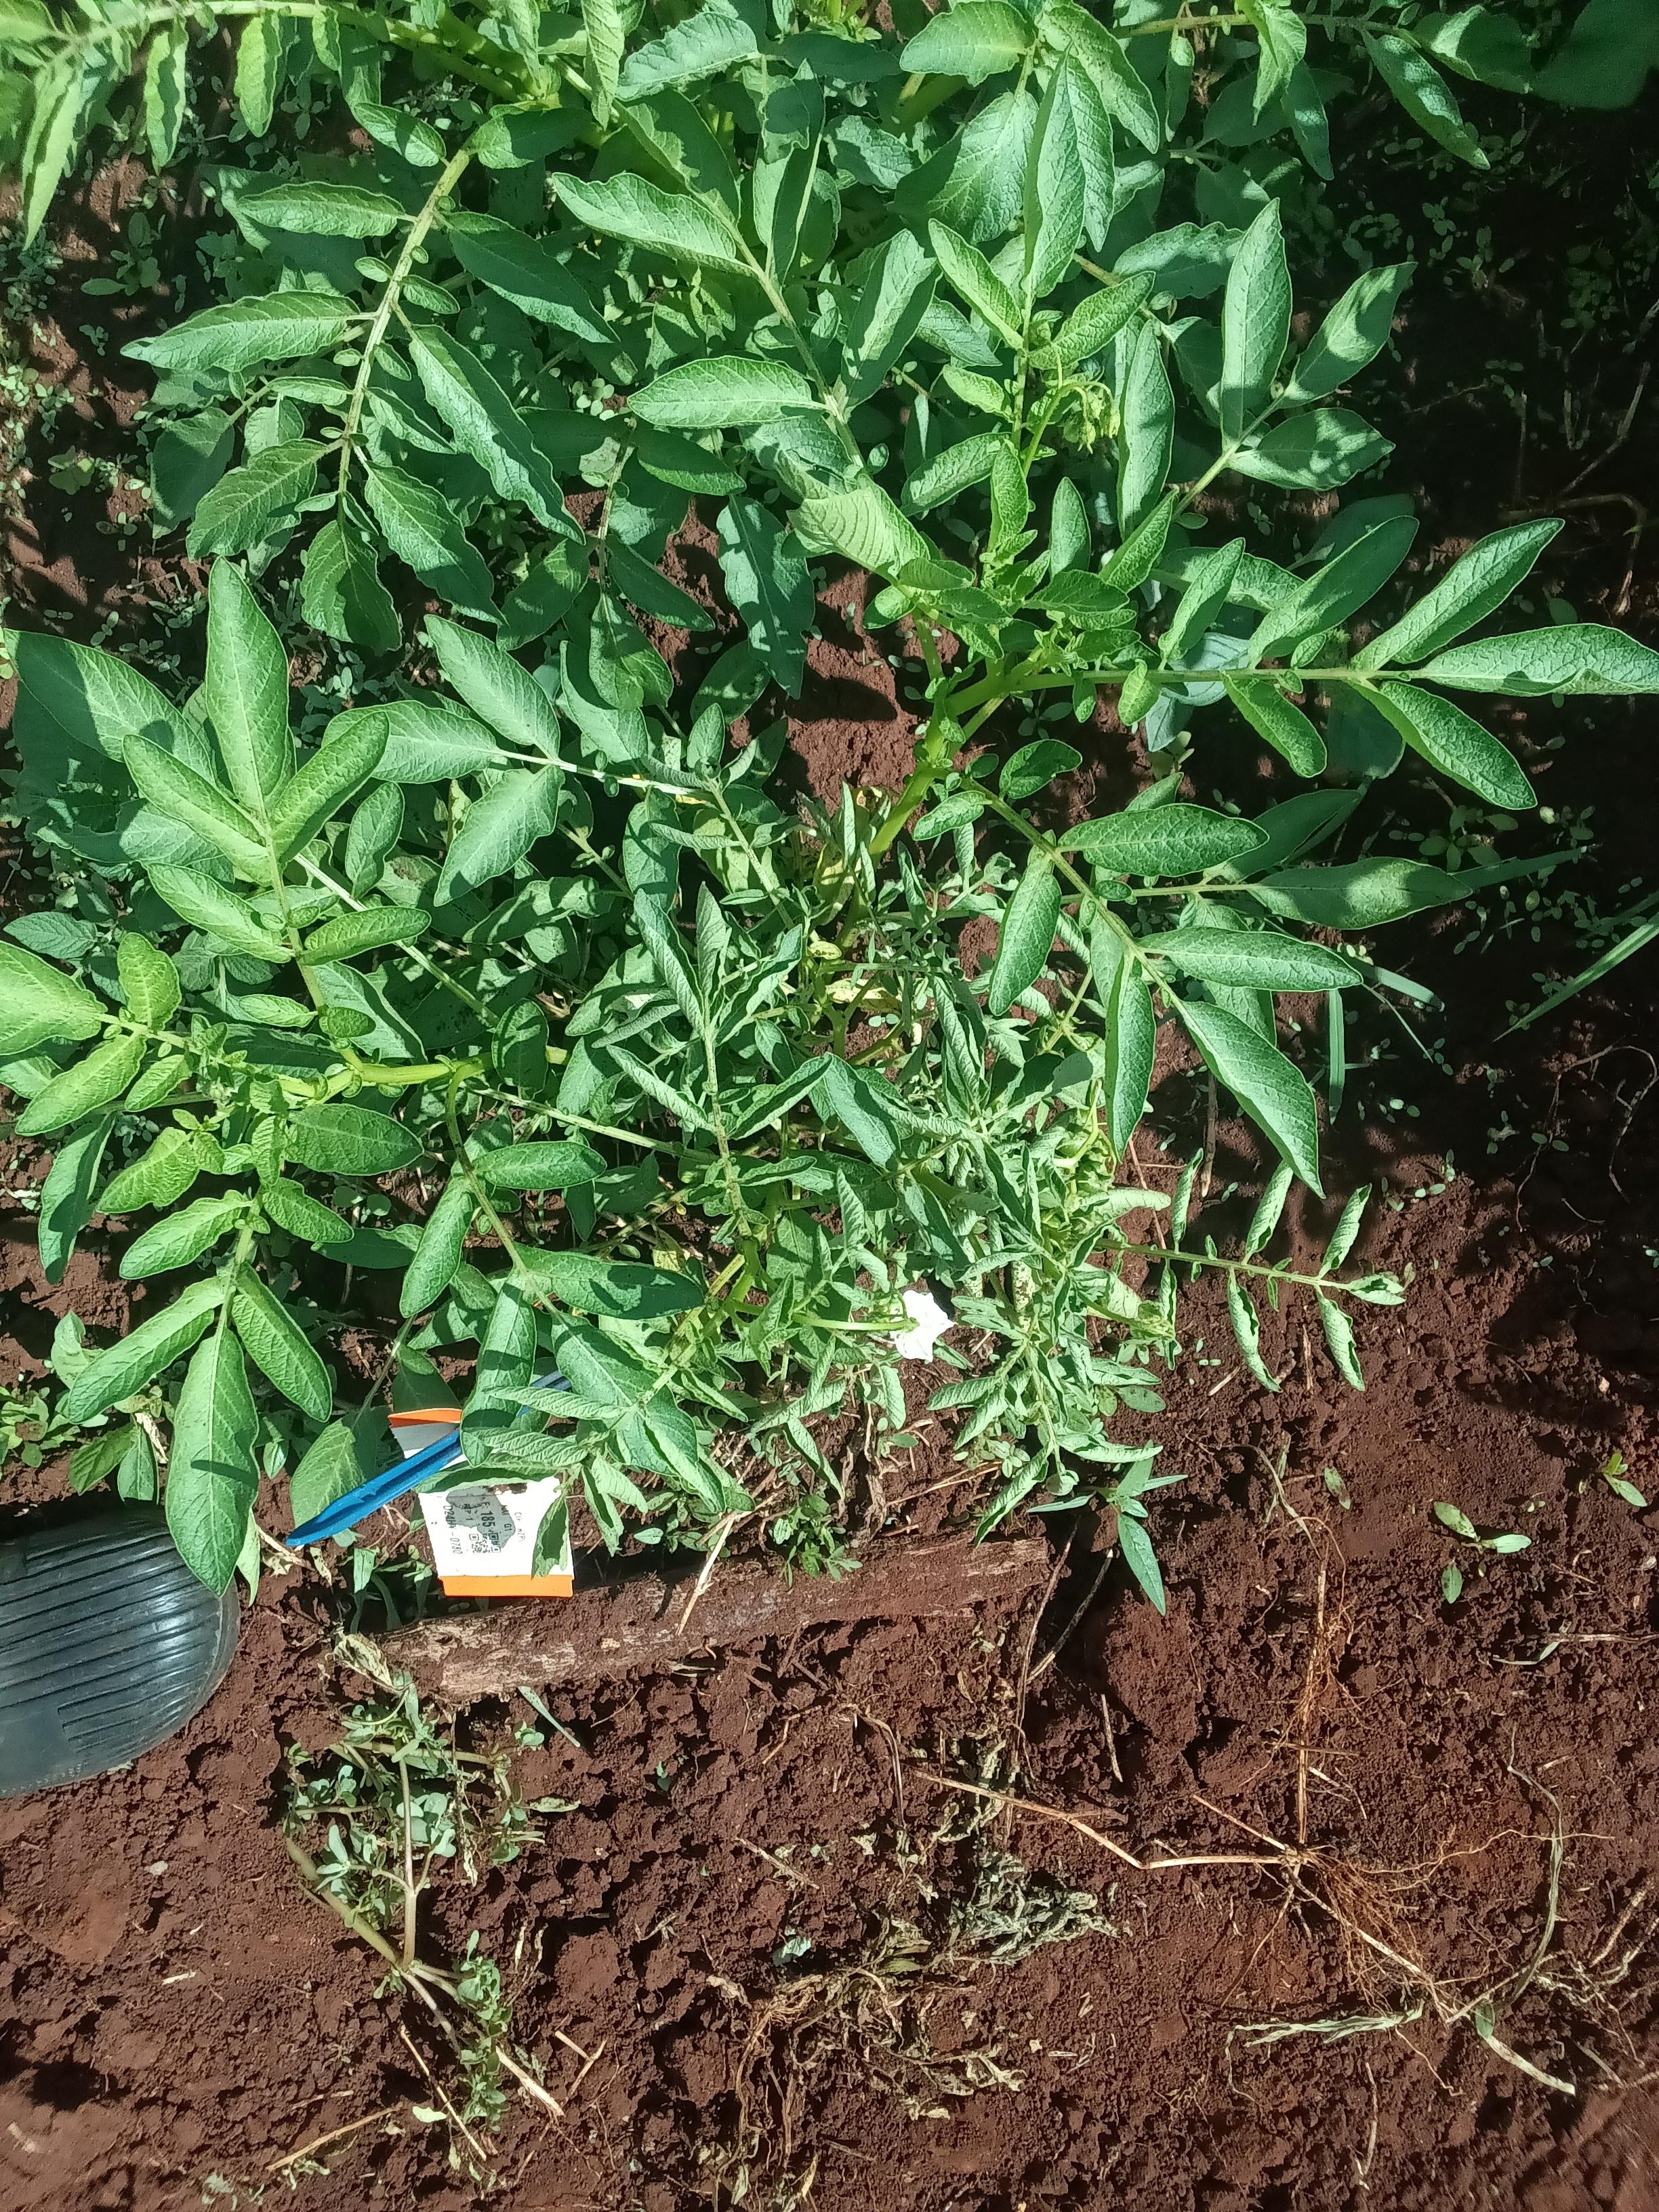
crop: potato
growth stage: flowering
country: Kenya
